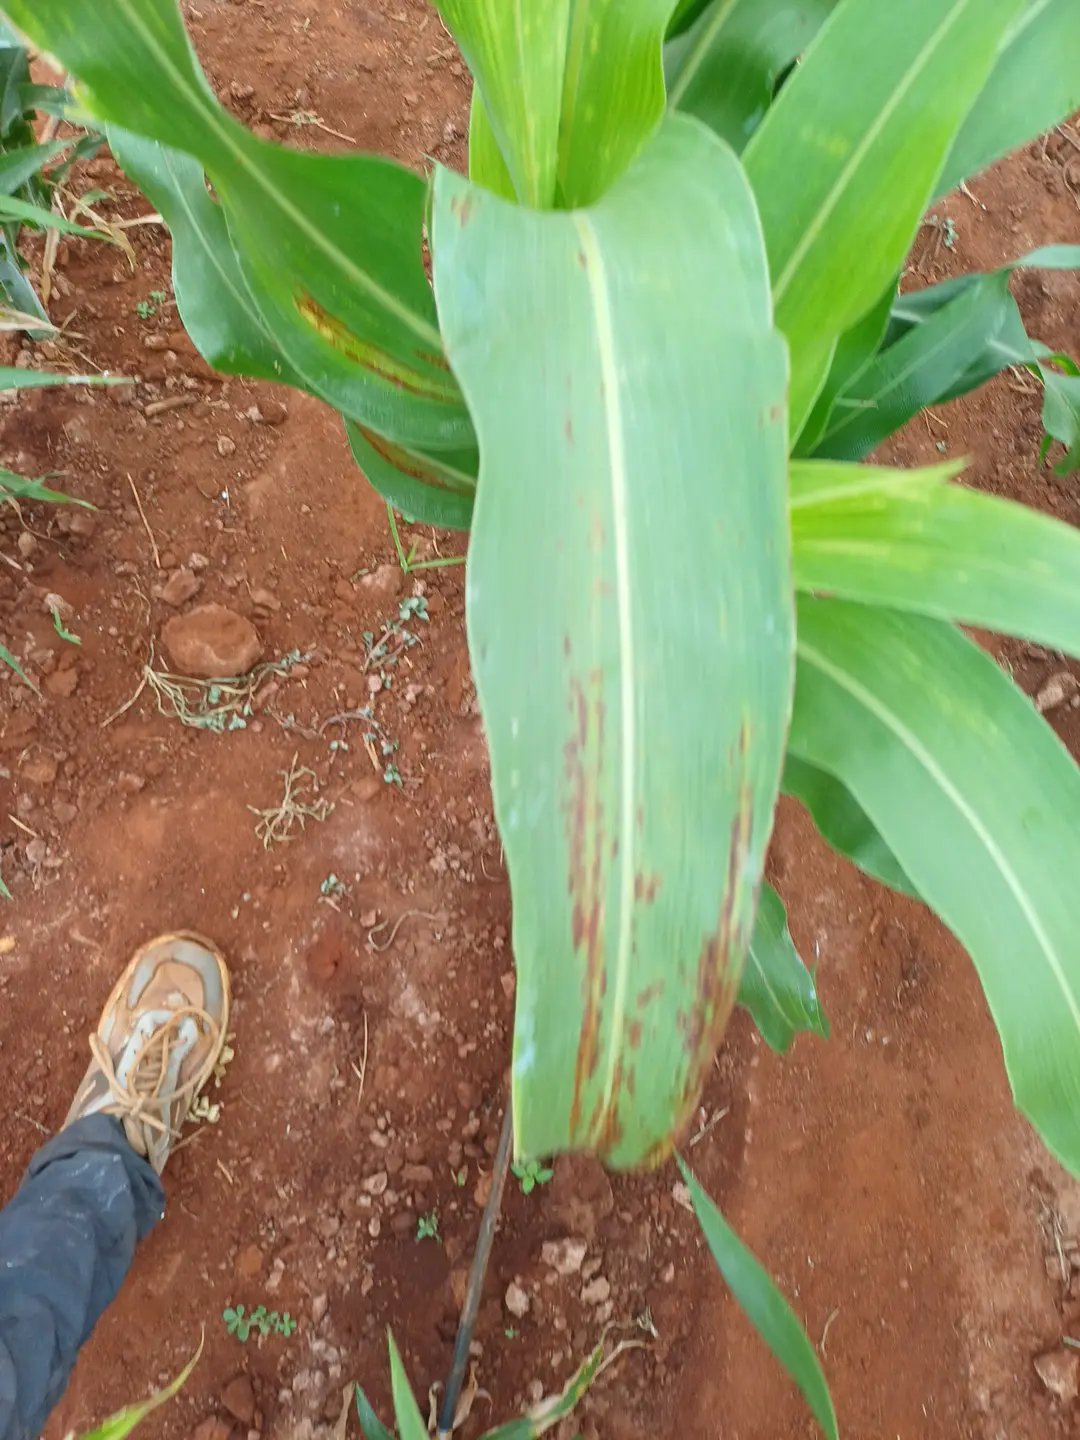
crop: sorghum
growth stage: heading tuber
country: Kenya
